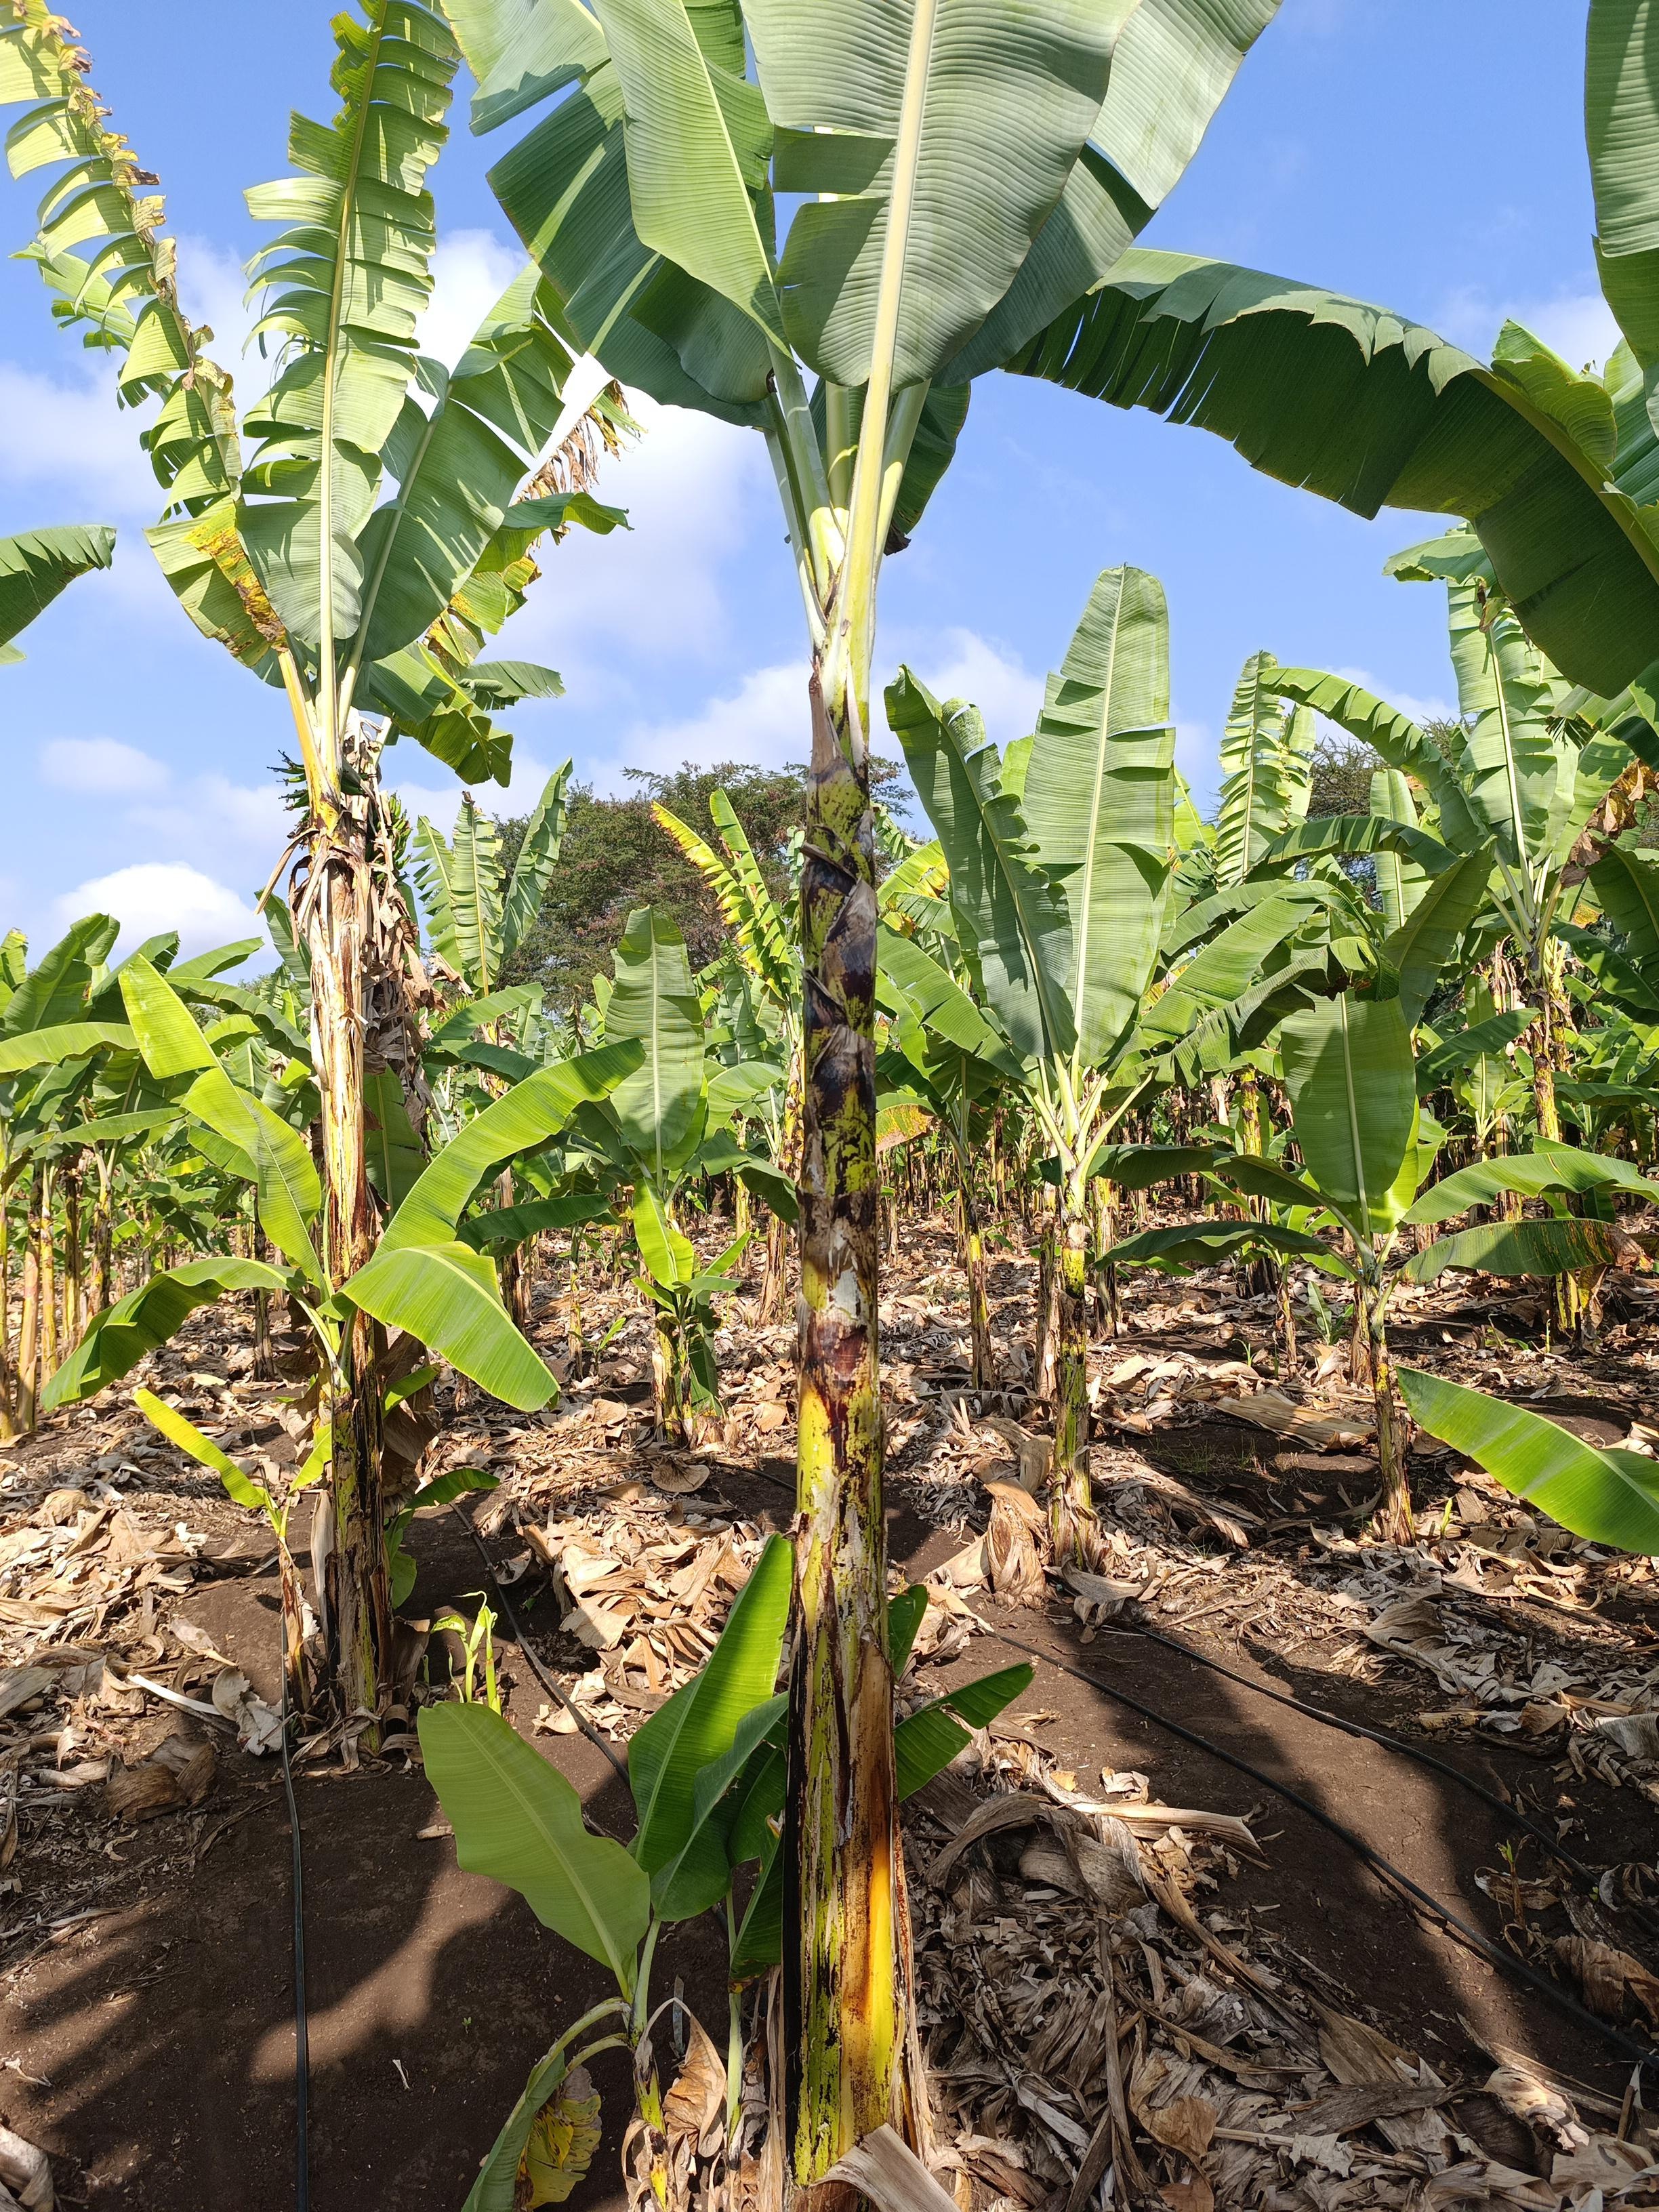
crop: banana
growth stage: vegetative
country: Tanzania
